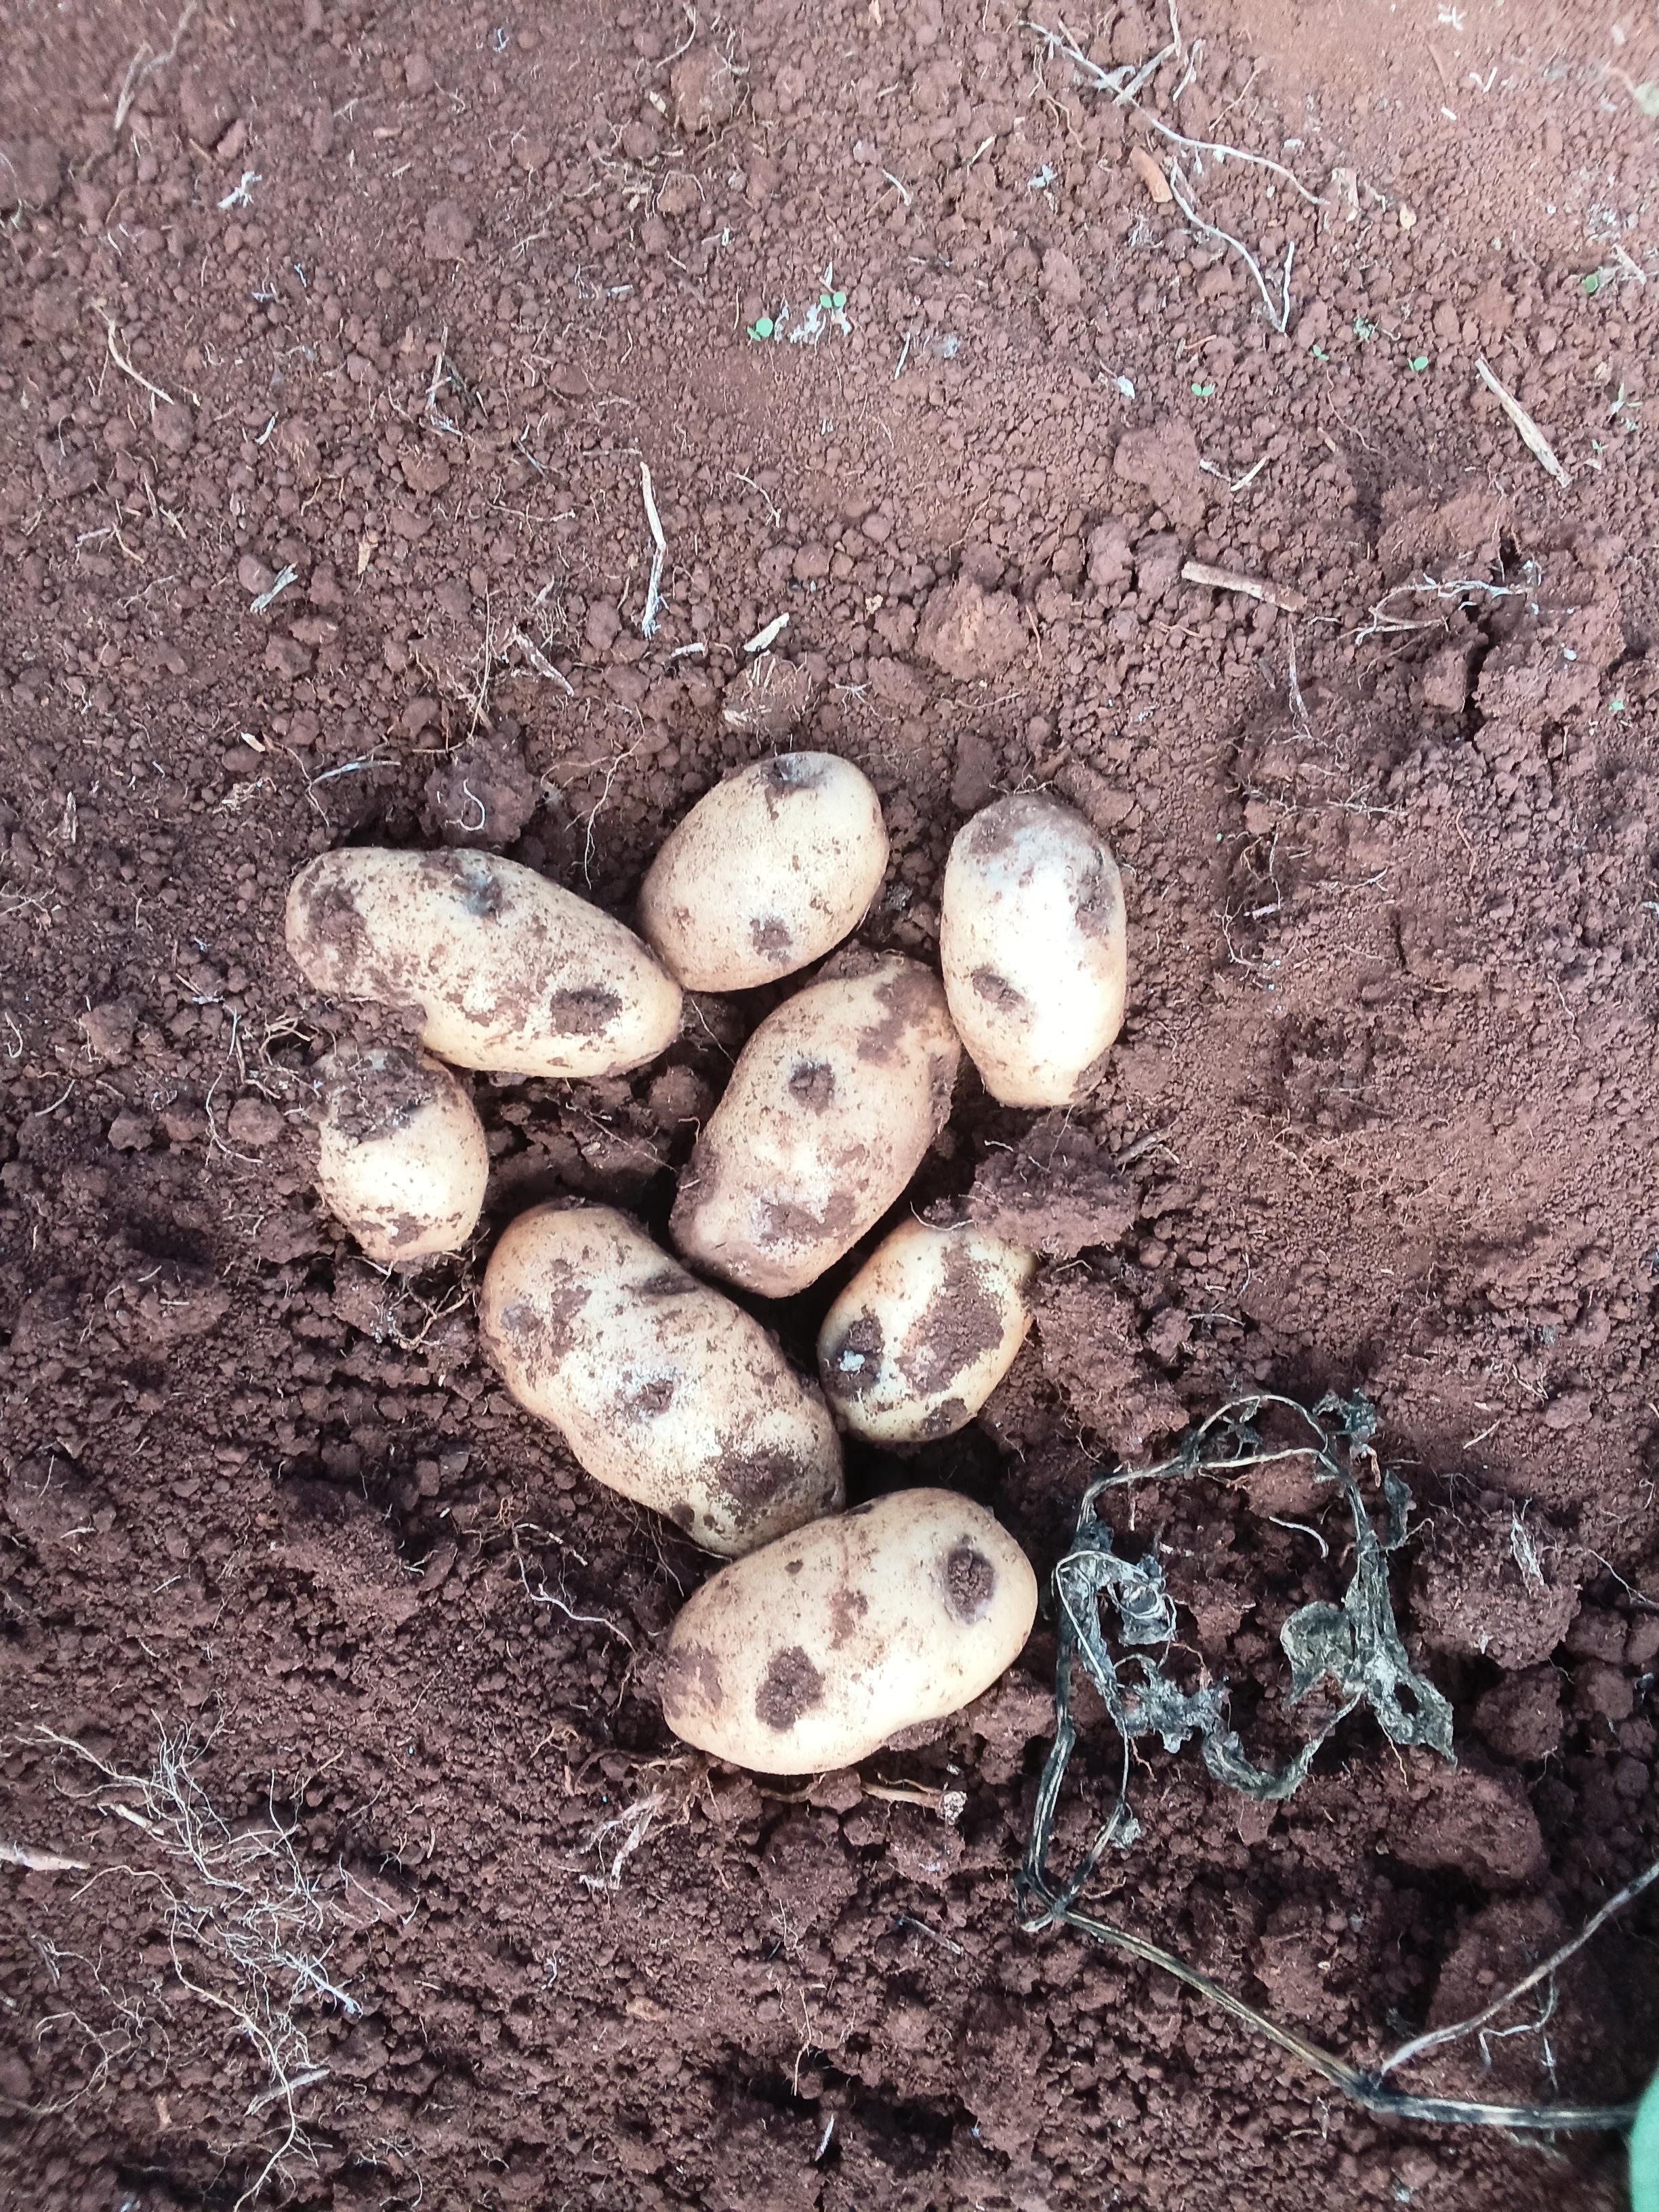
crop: potato
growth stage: harvest
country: Kenya
